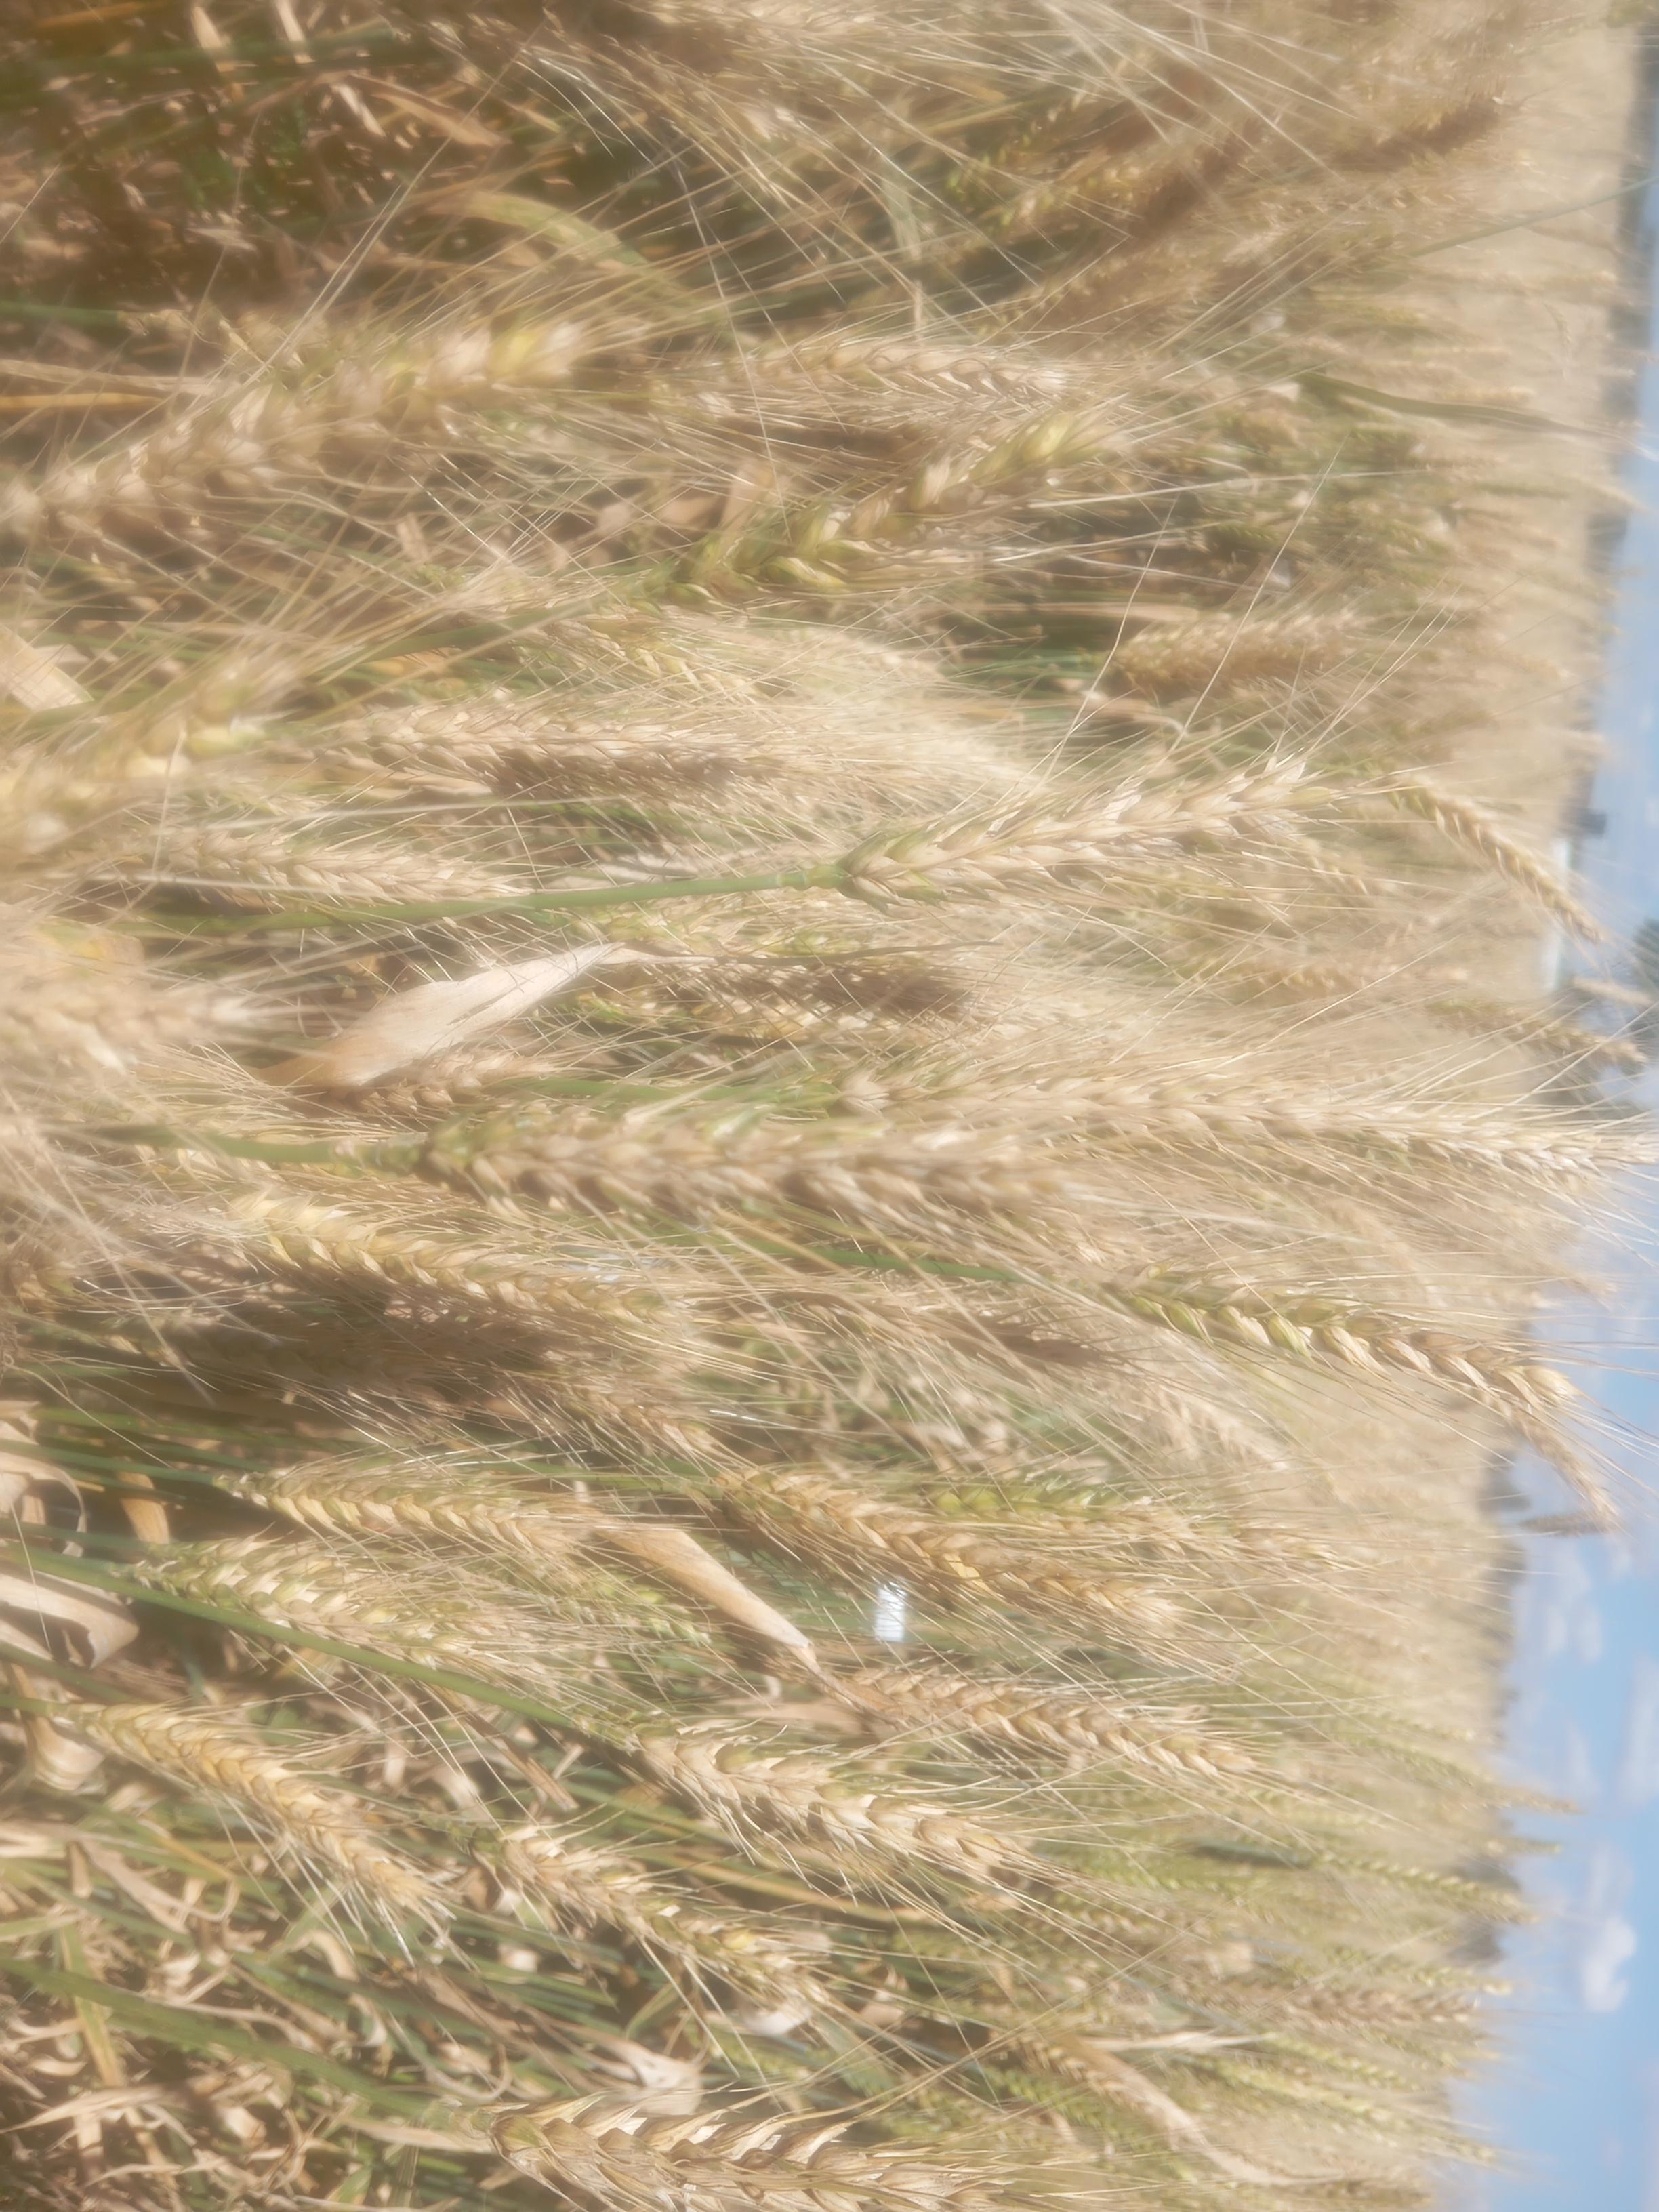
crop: wheat
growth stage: maturity
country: Kenya
